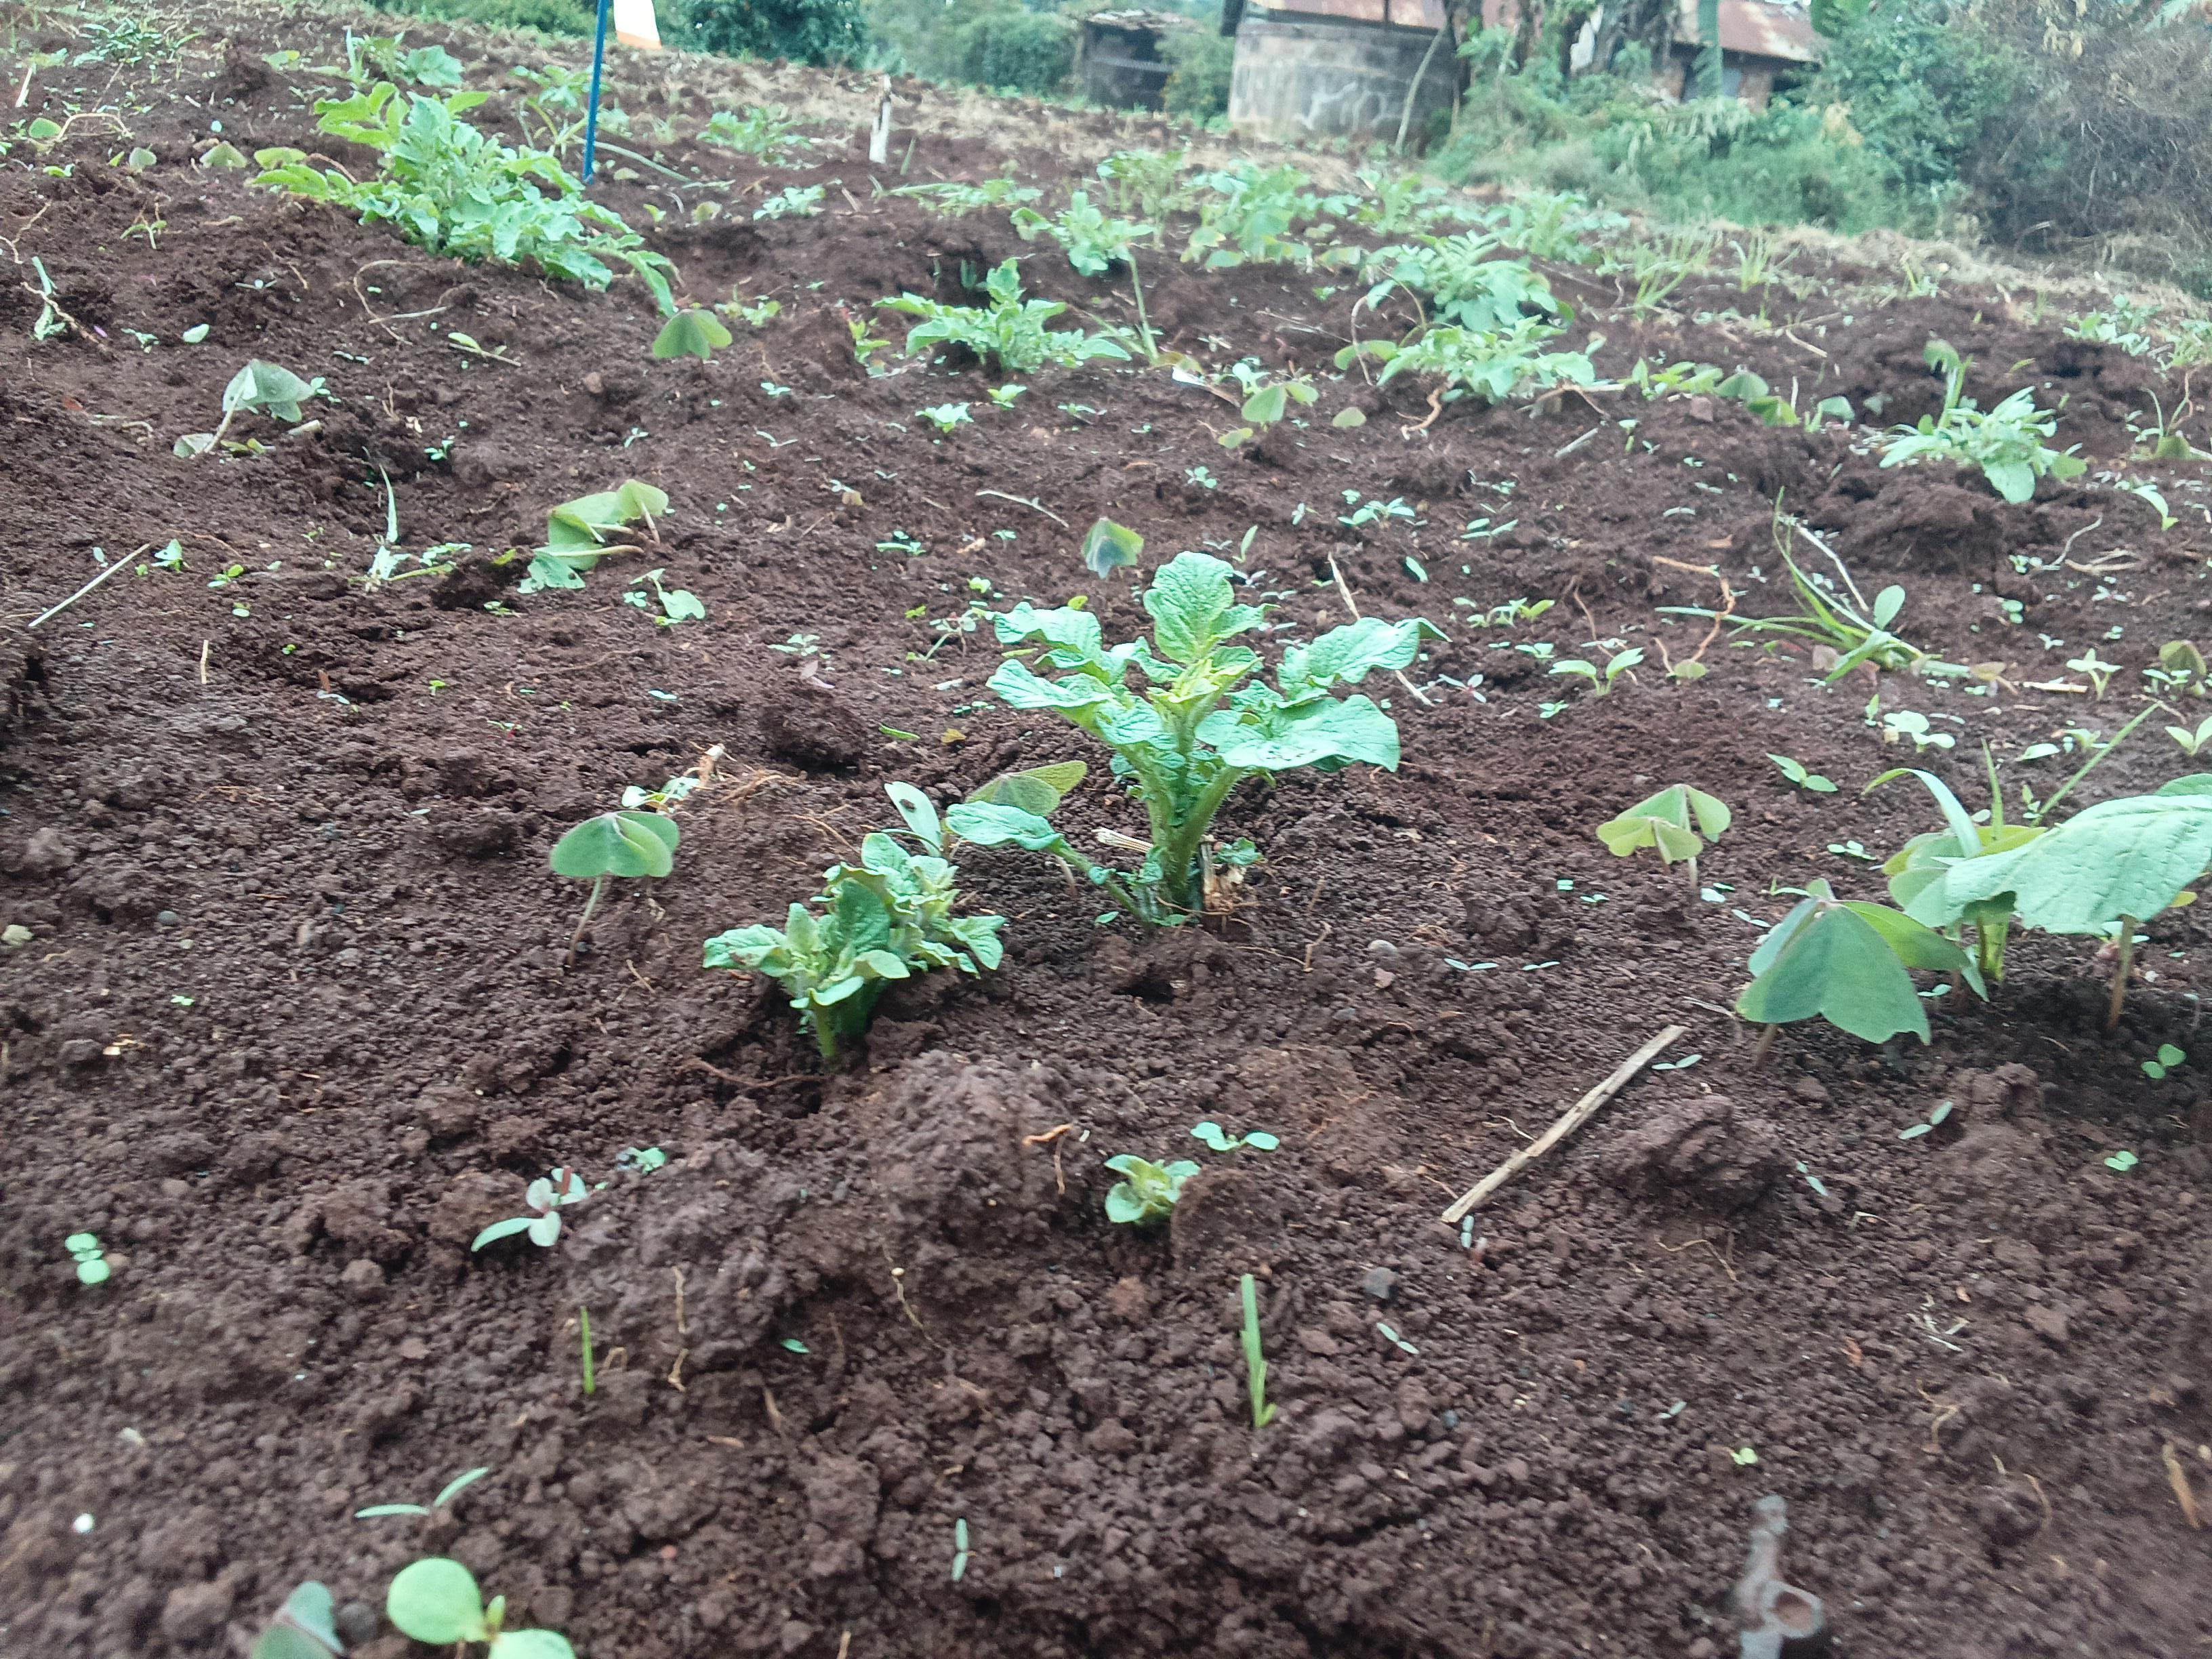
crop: potato
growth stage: sprouting emergence
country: Kenya
